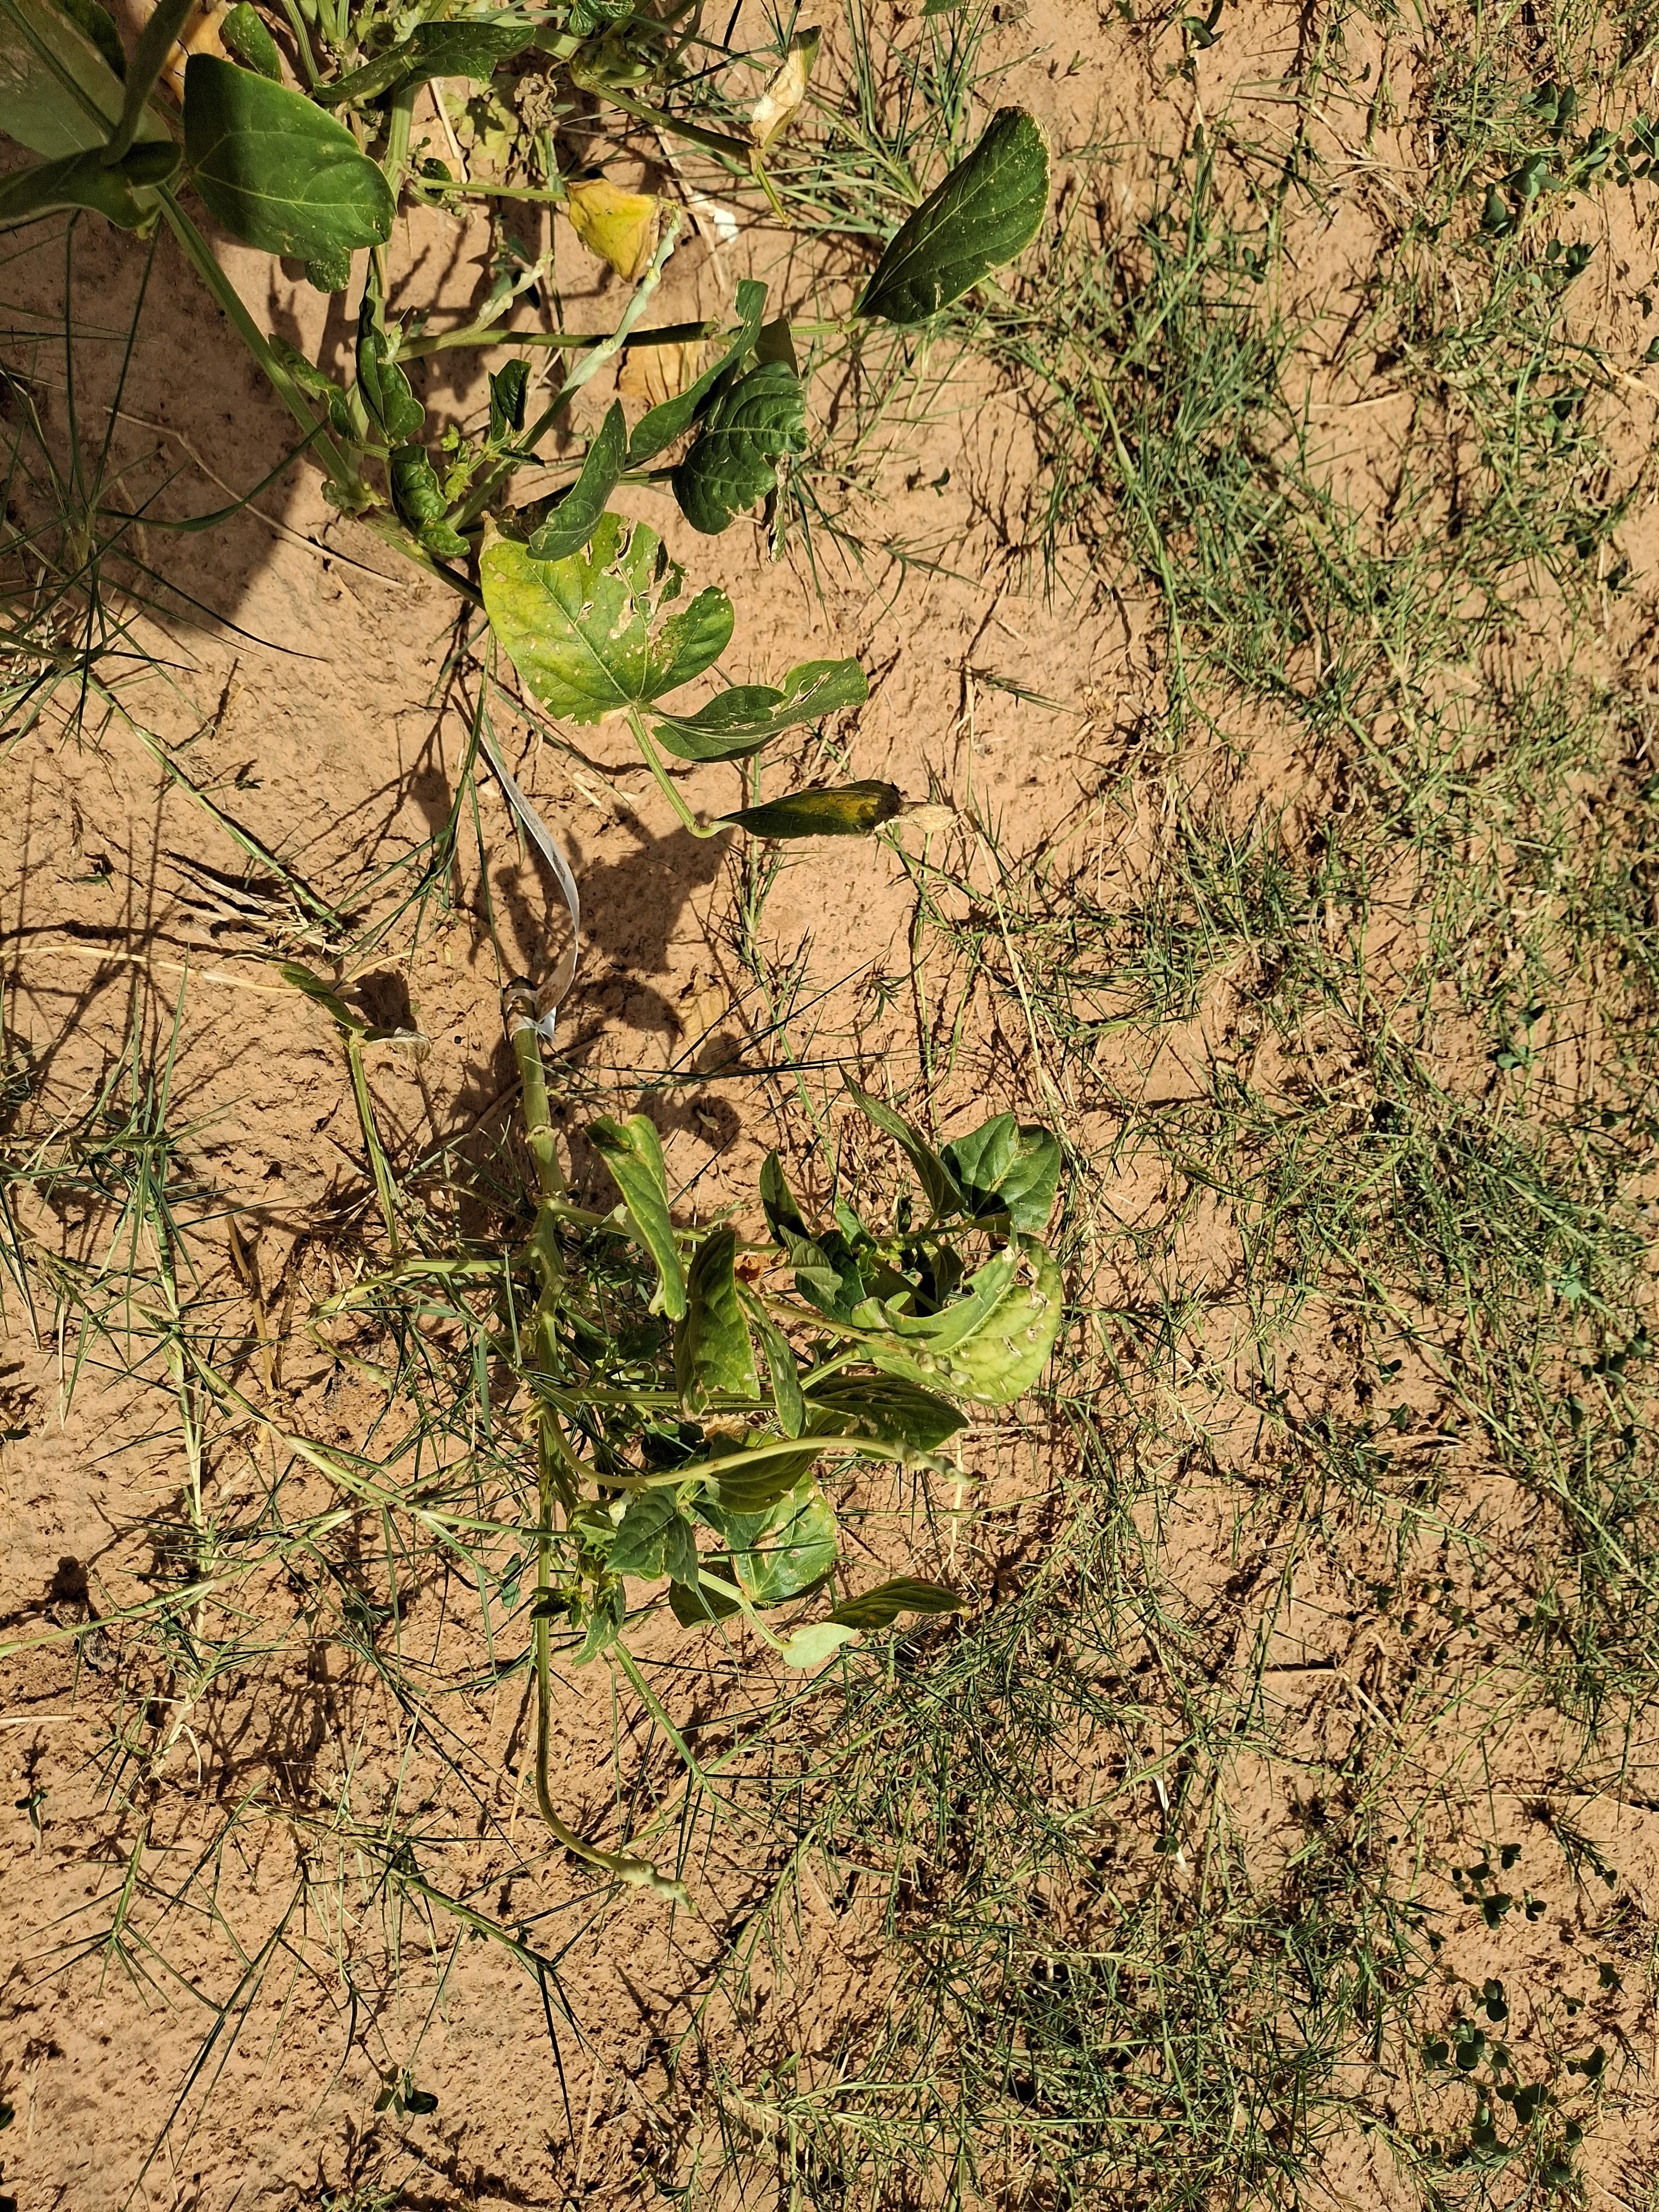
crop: cowpea
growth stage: harvest maturity
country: Nigeria
